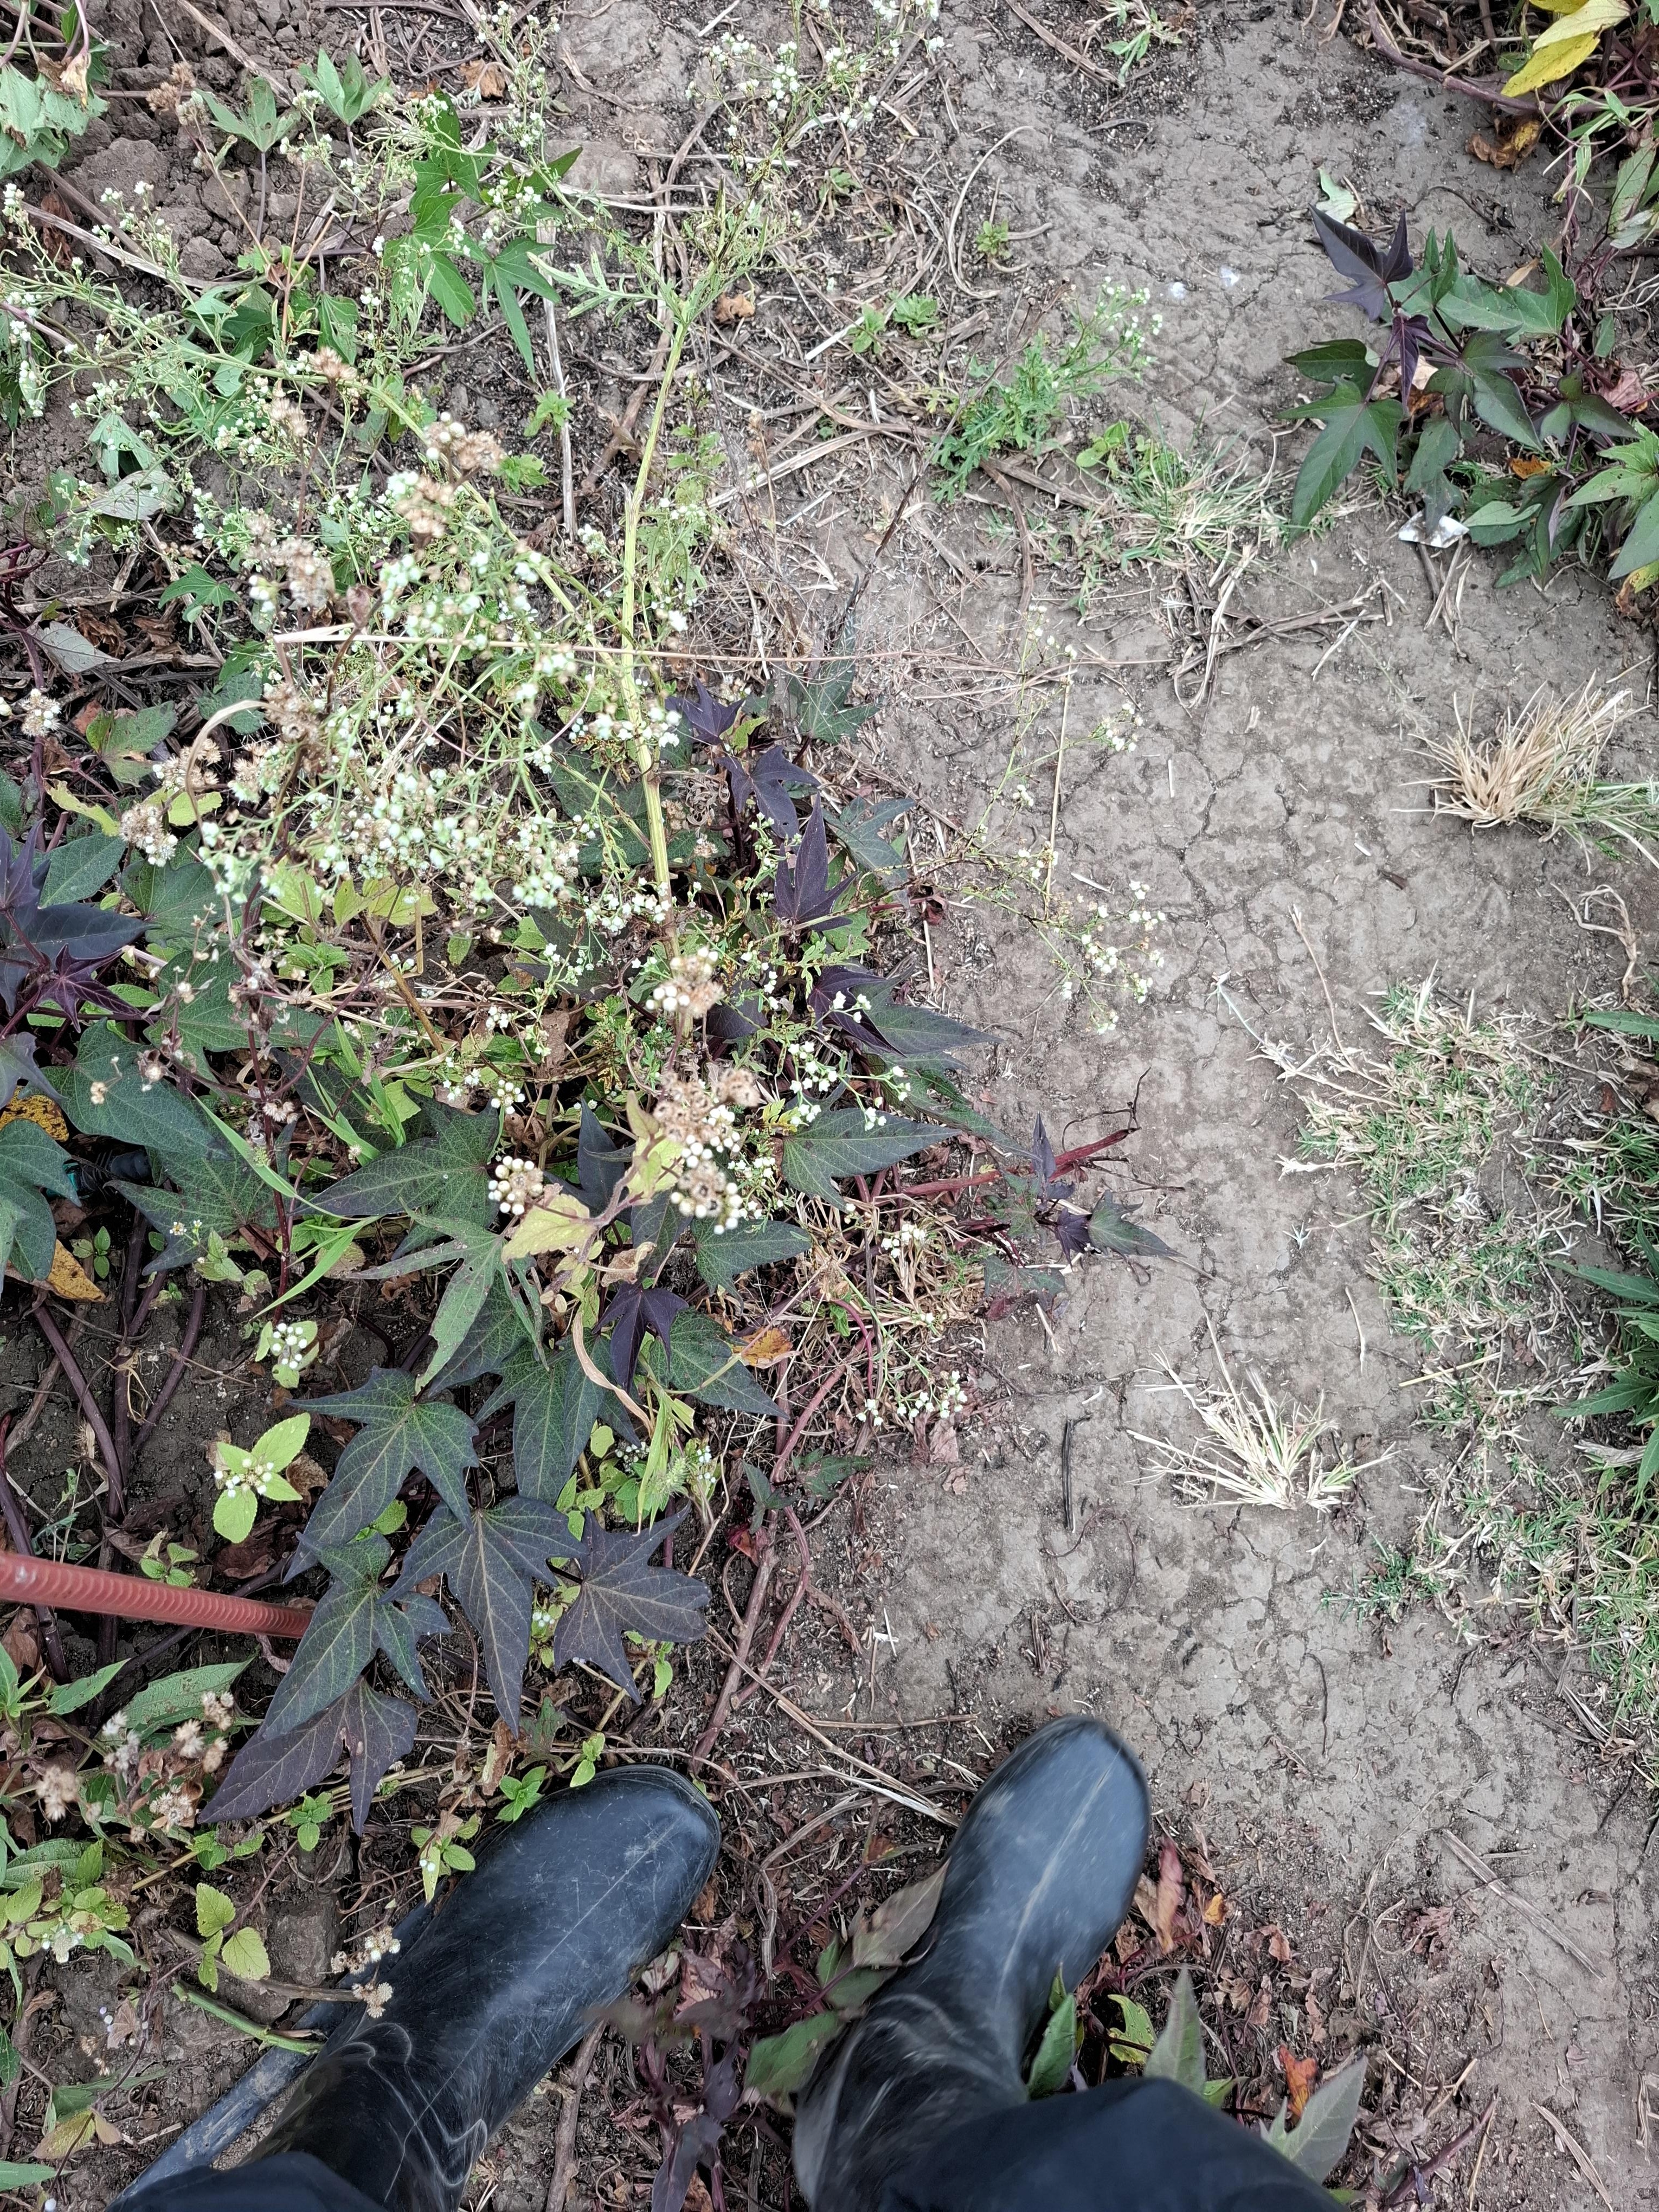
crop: sweet potato
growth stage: flowering
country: Tanzania
